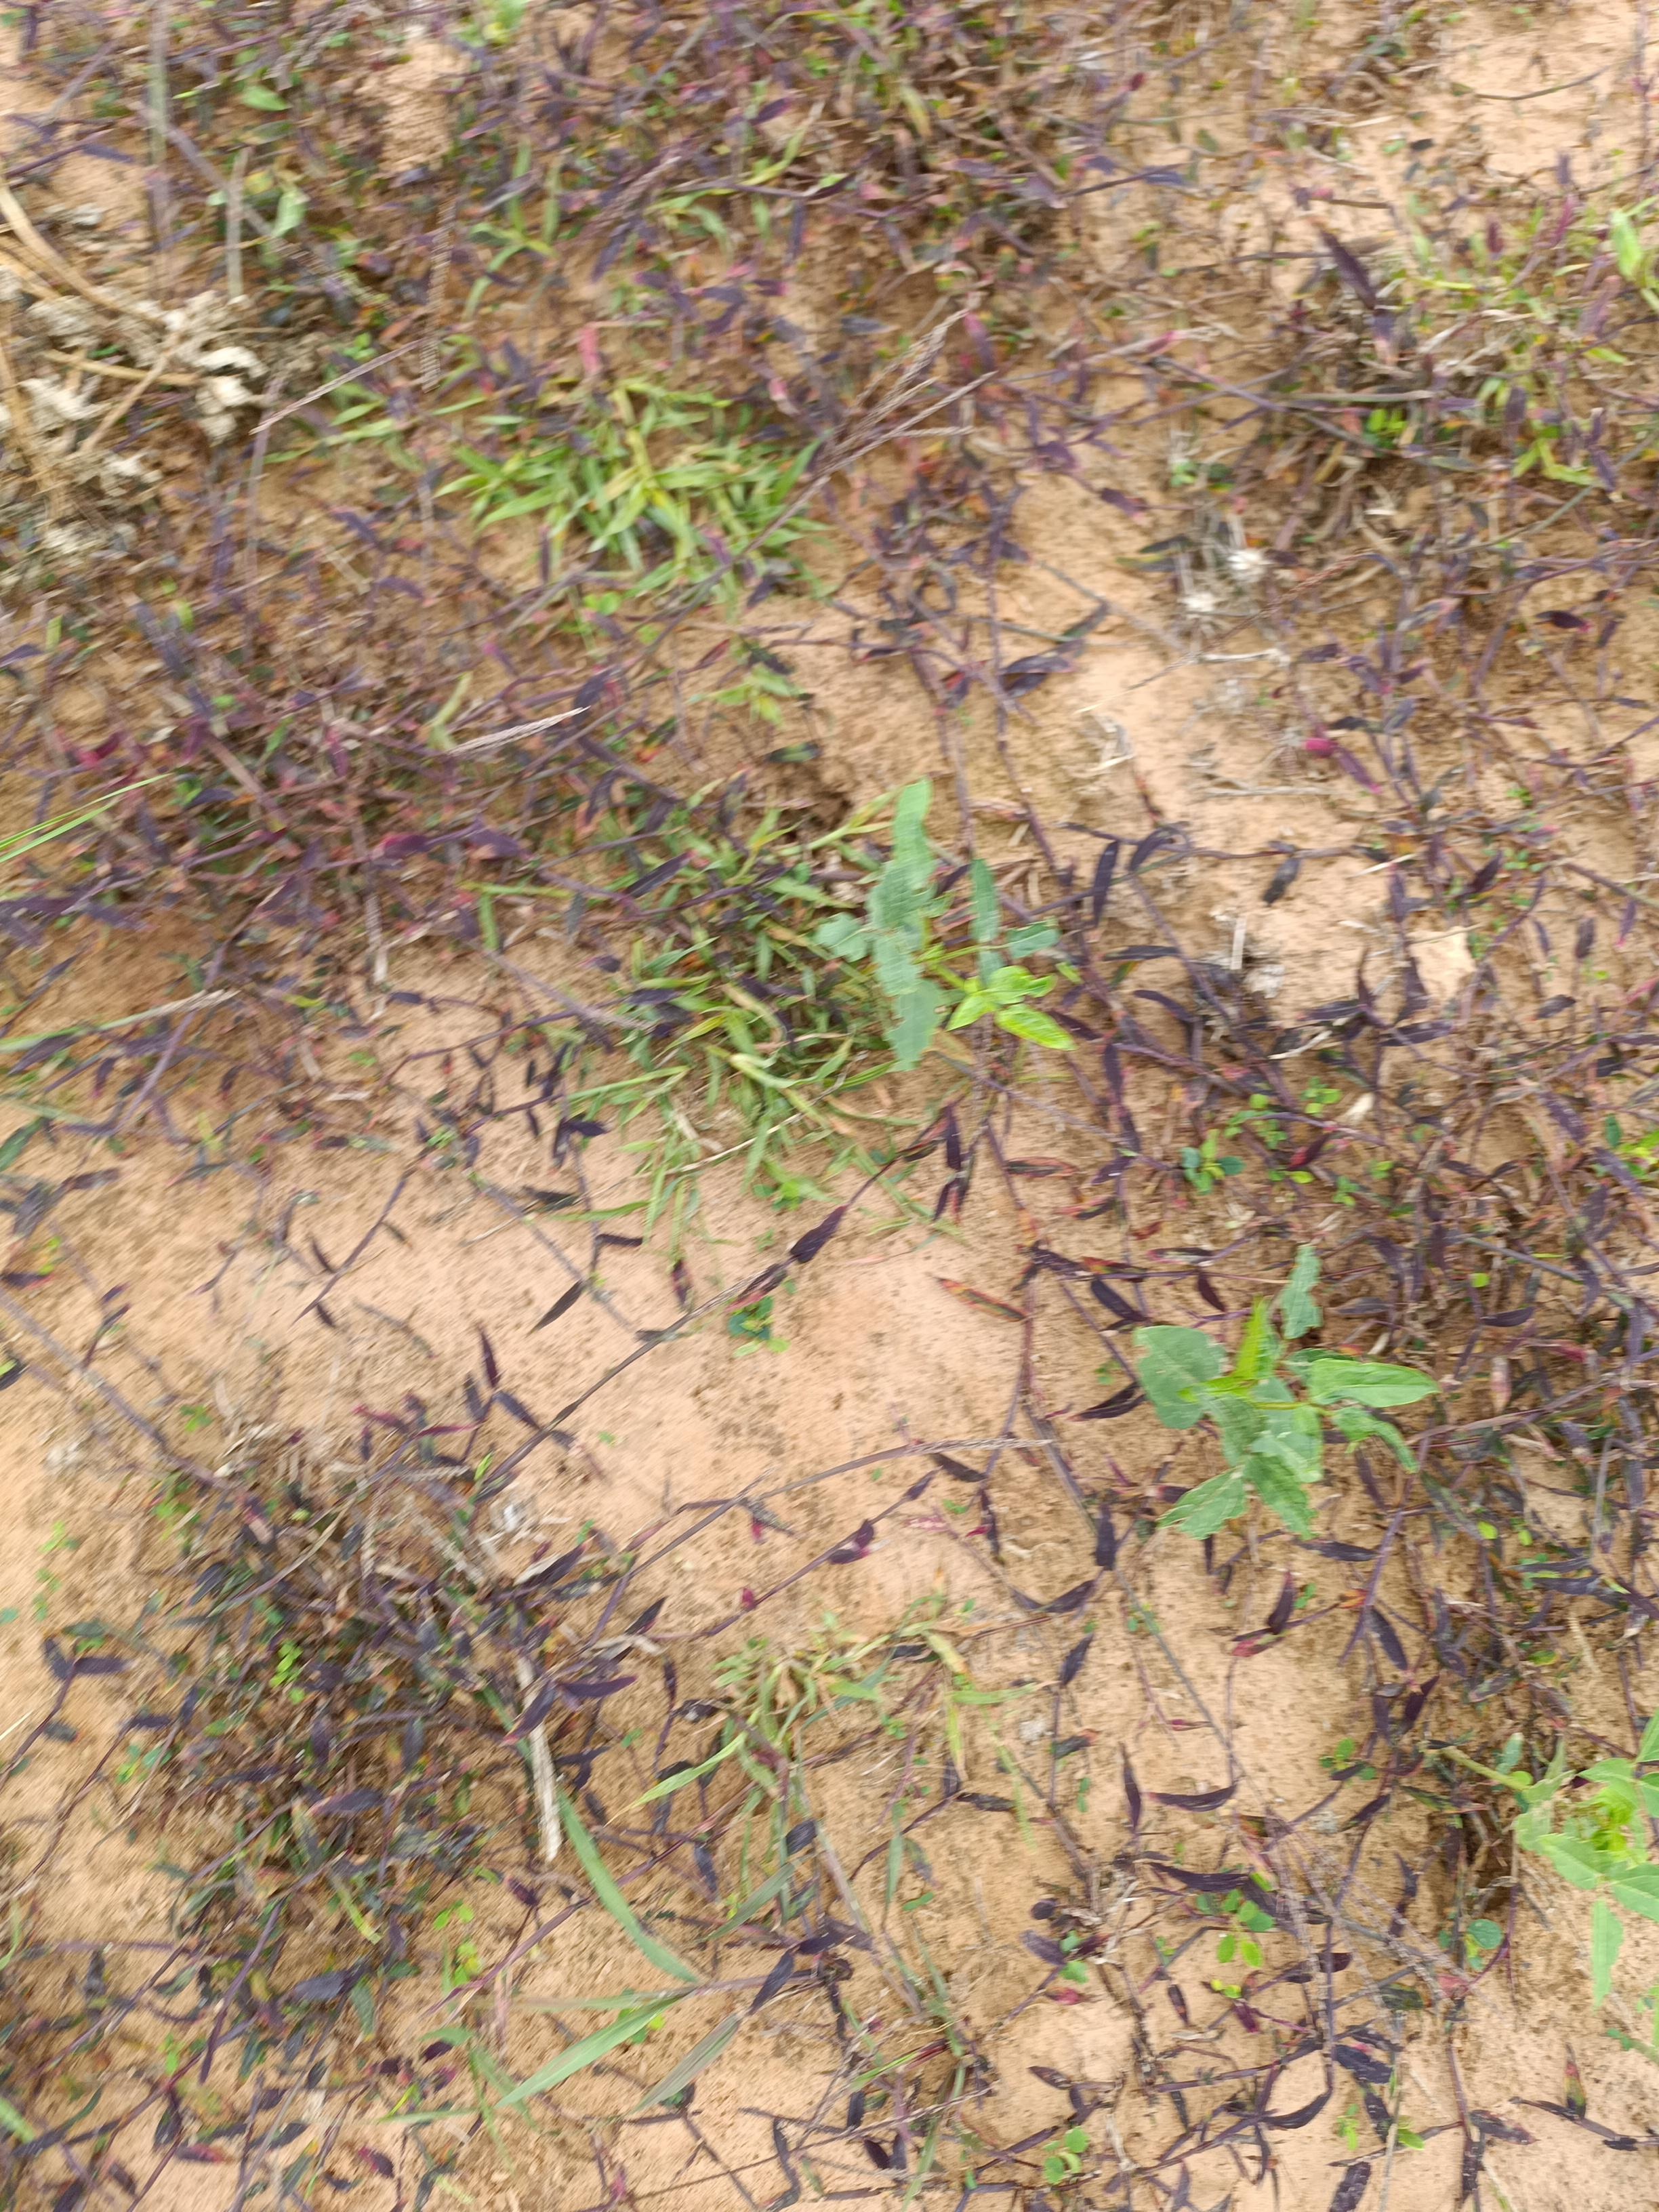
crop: cowpea
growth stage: emergence
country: Nigeria
